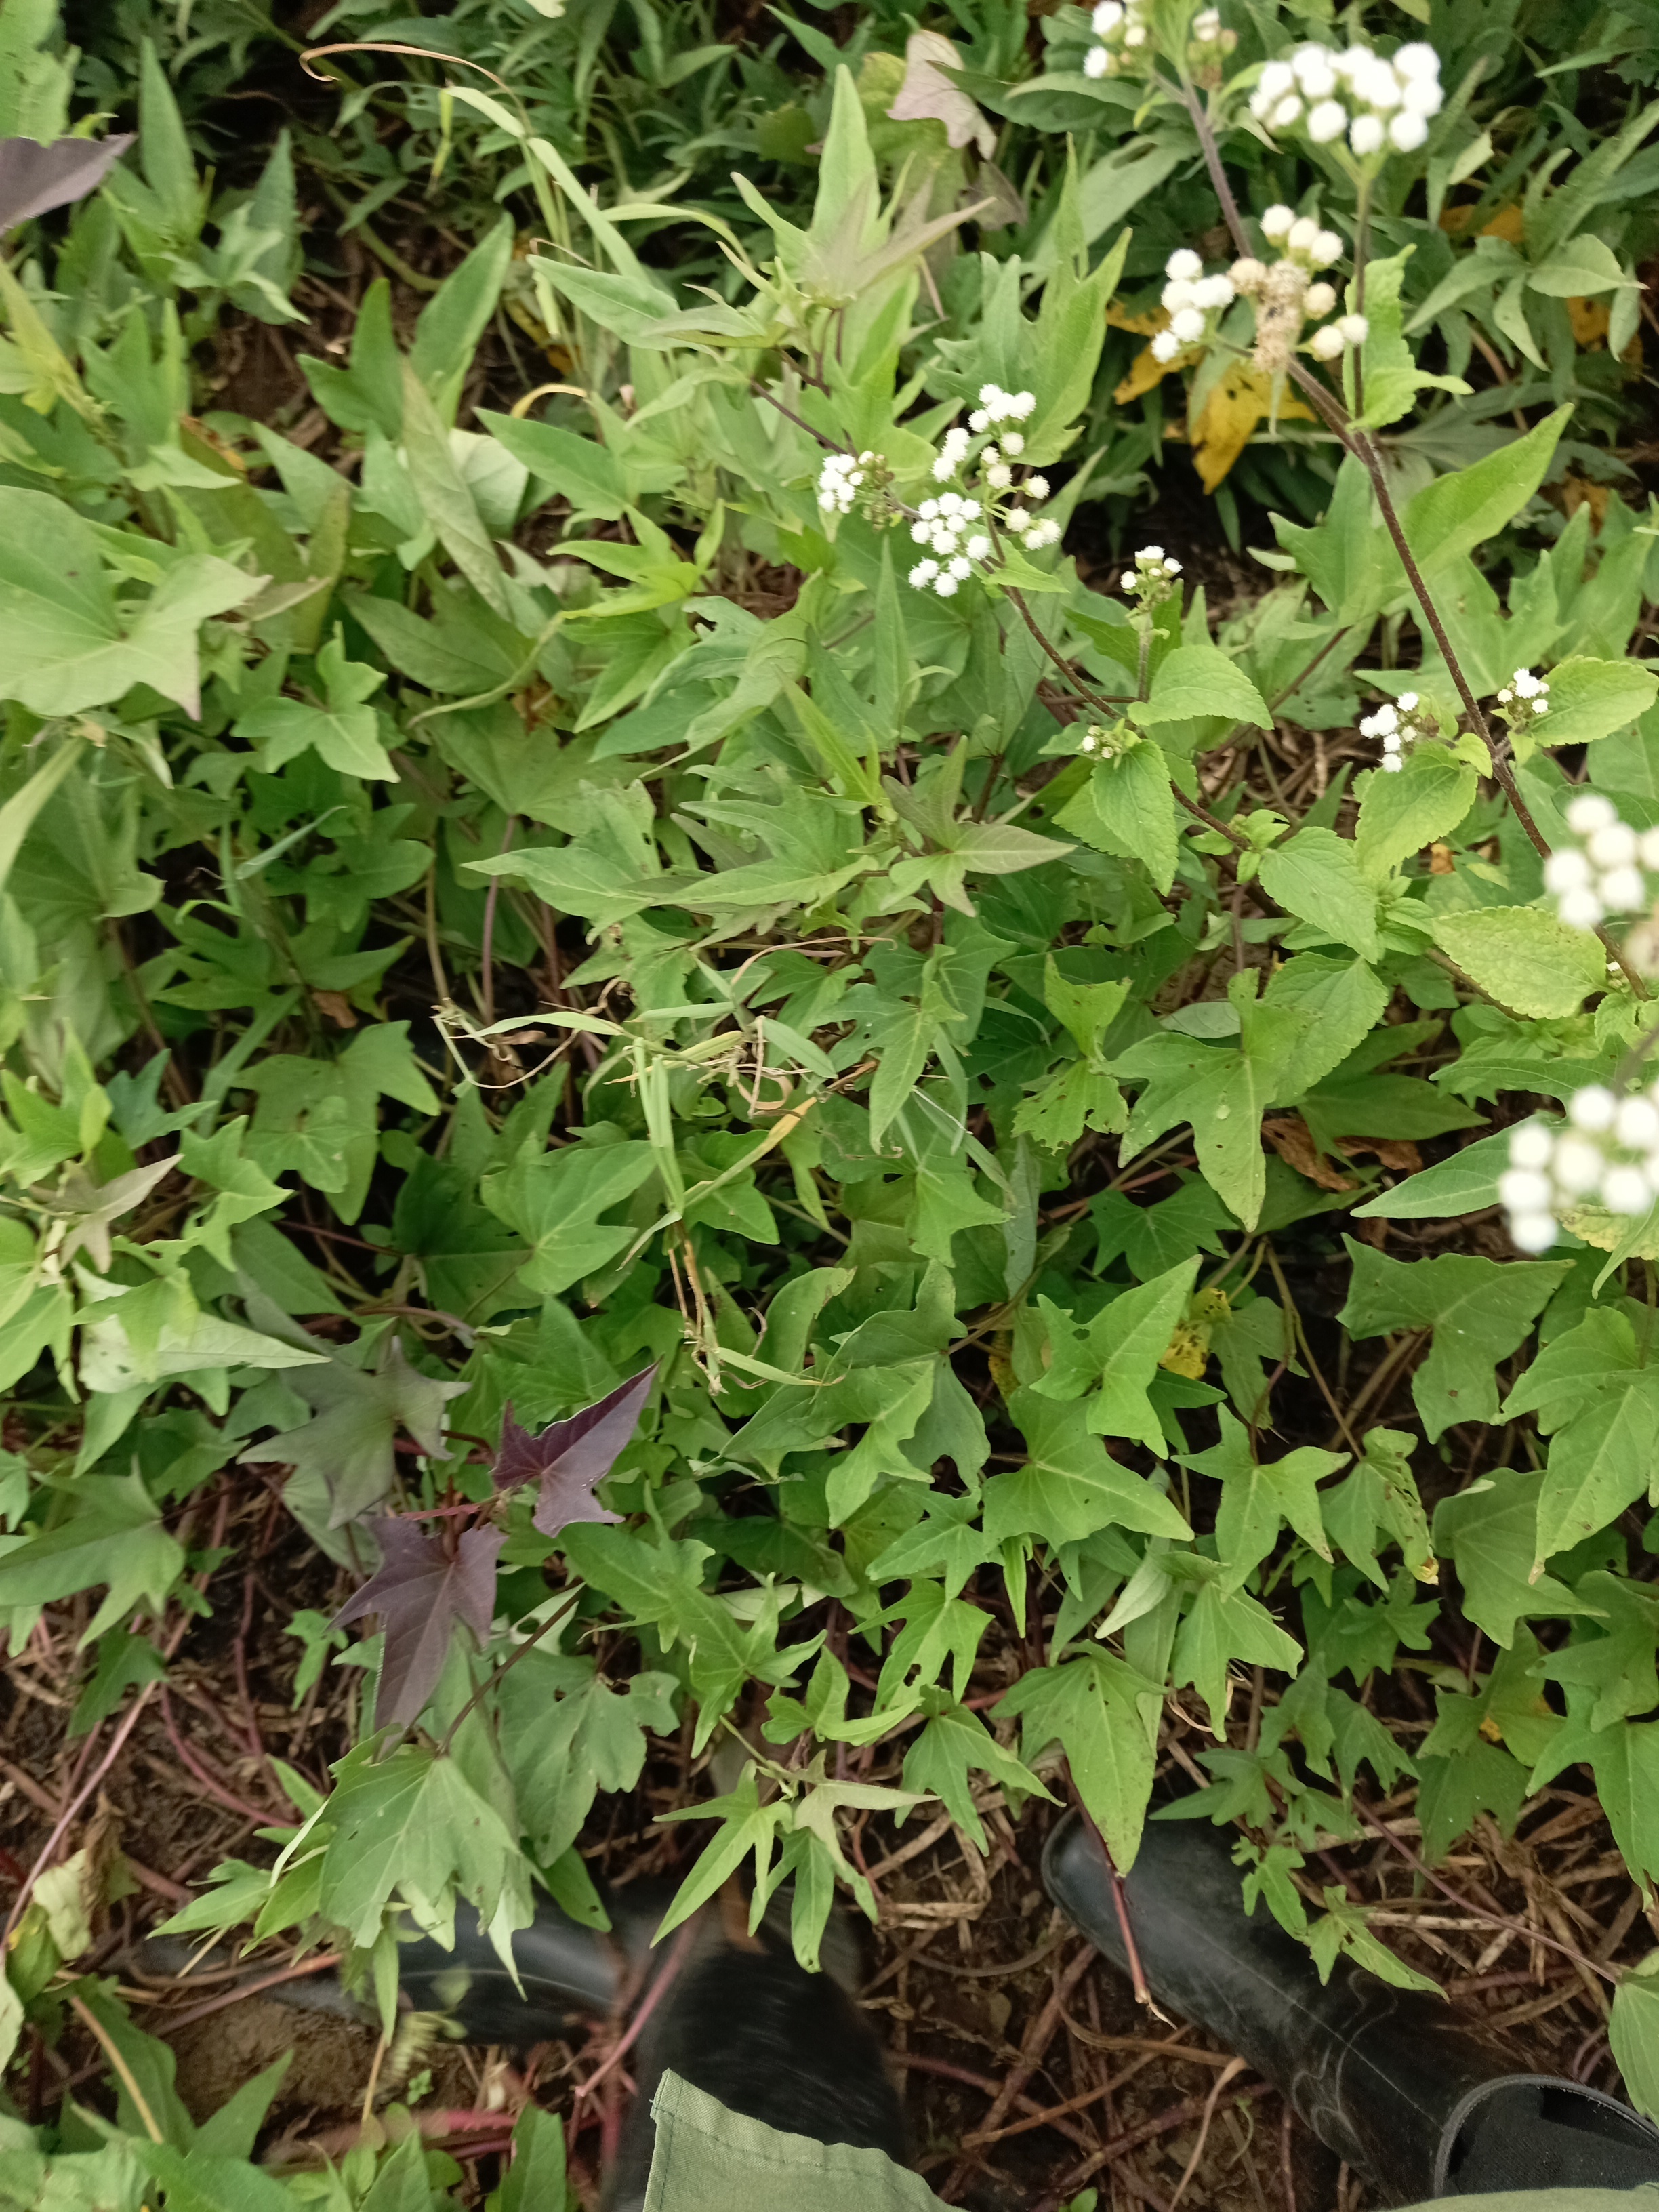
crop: sweet potato
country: Tanzania
